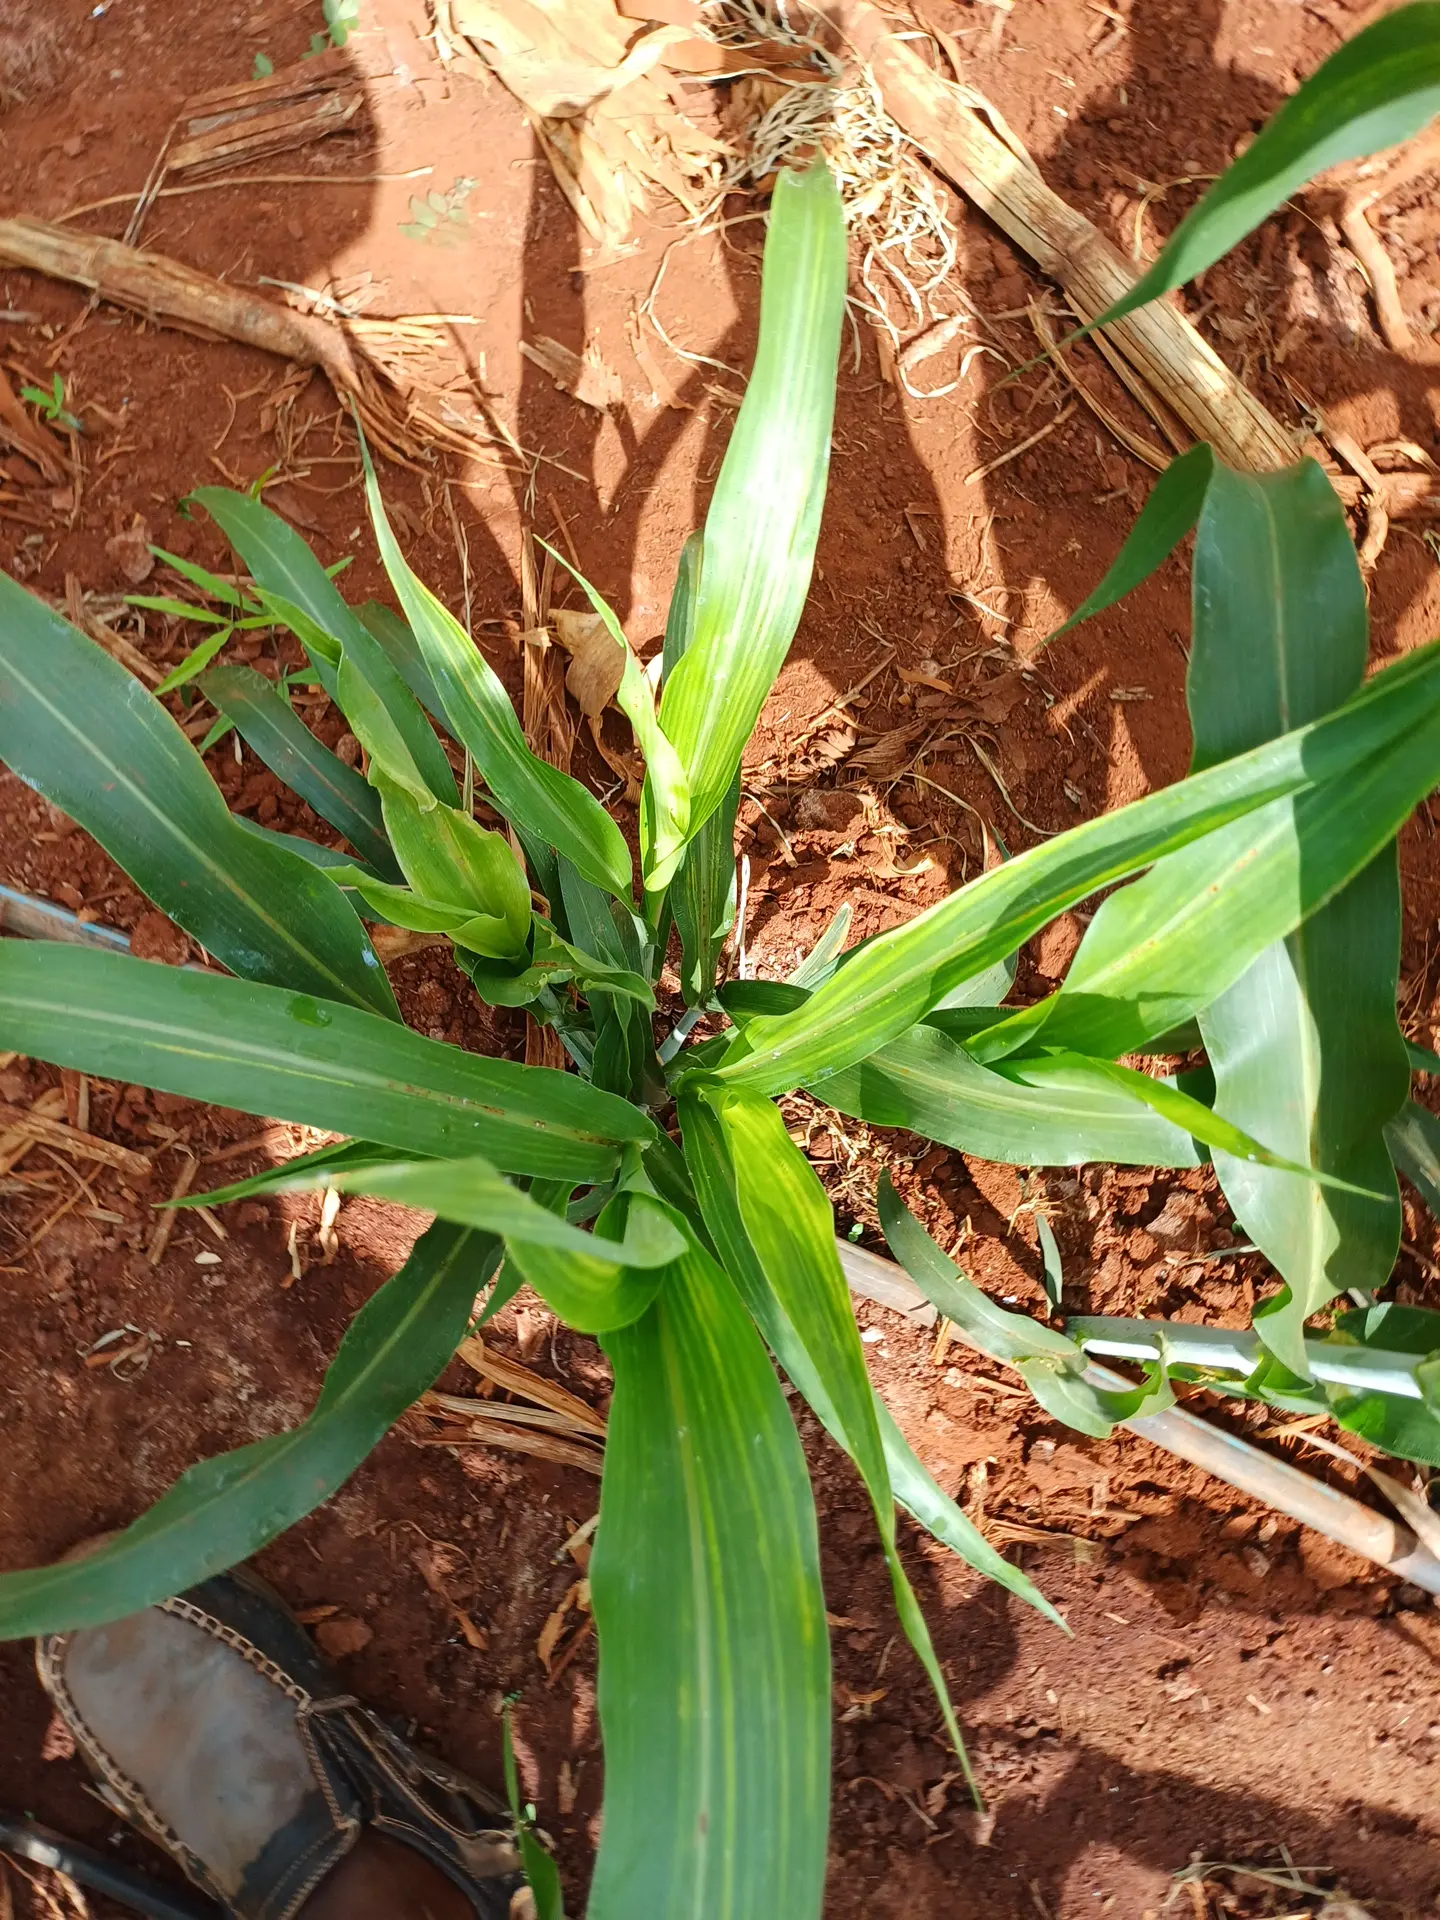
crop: sorghum
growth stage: vegetative
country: Kenya
